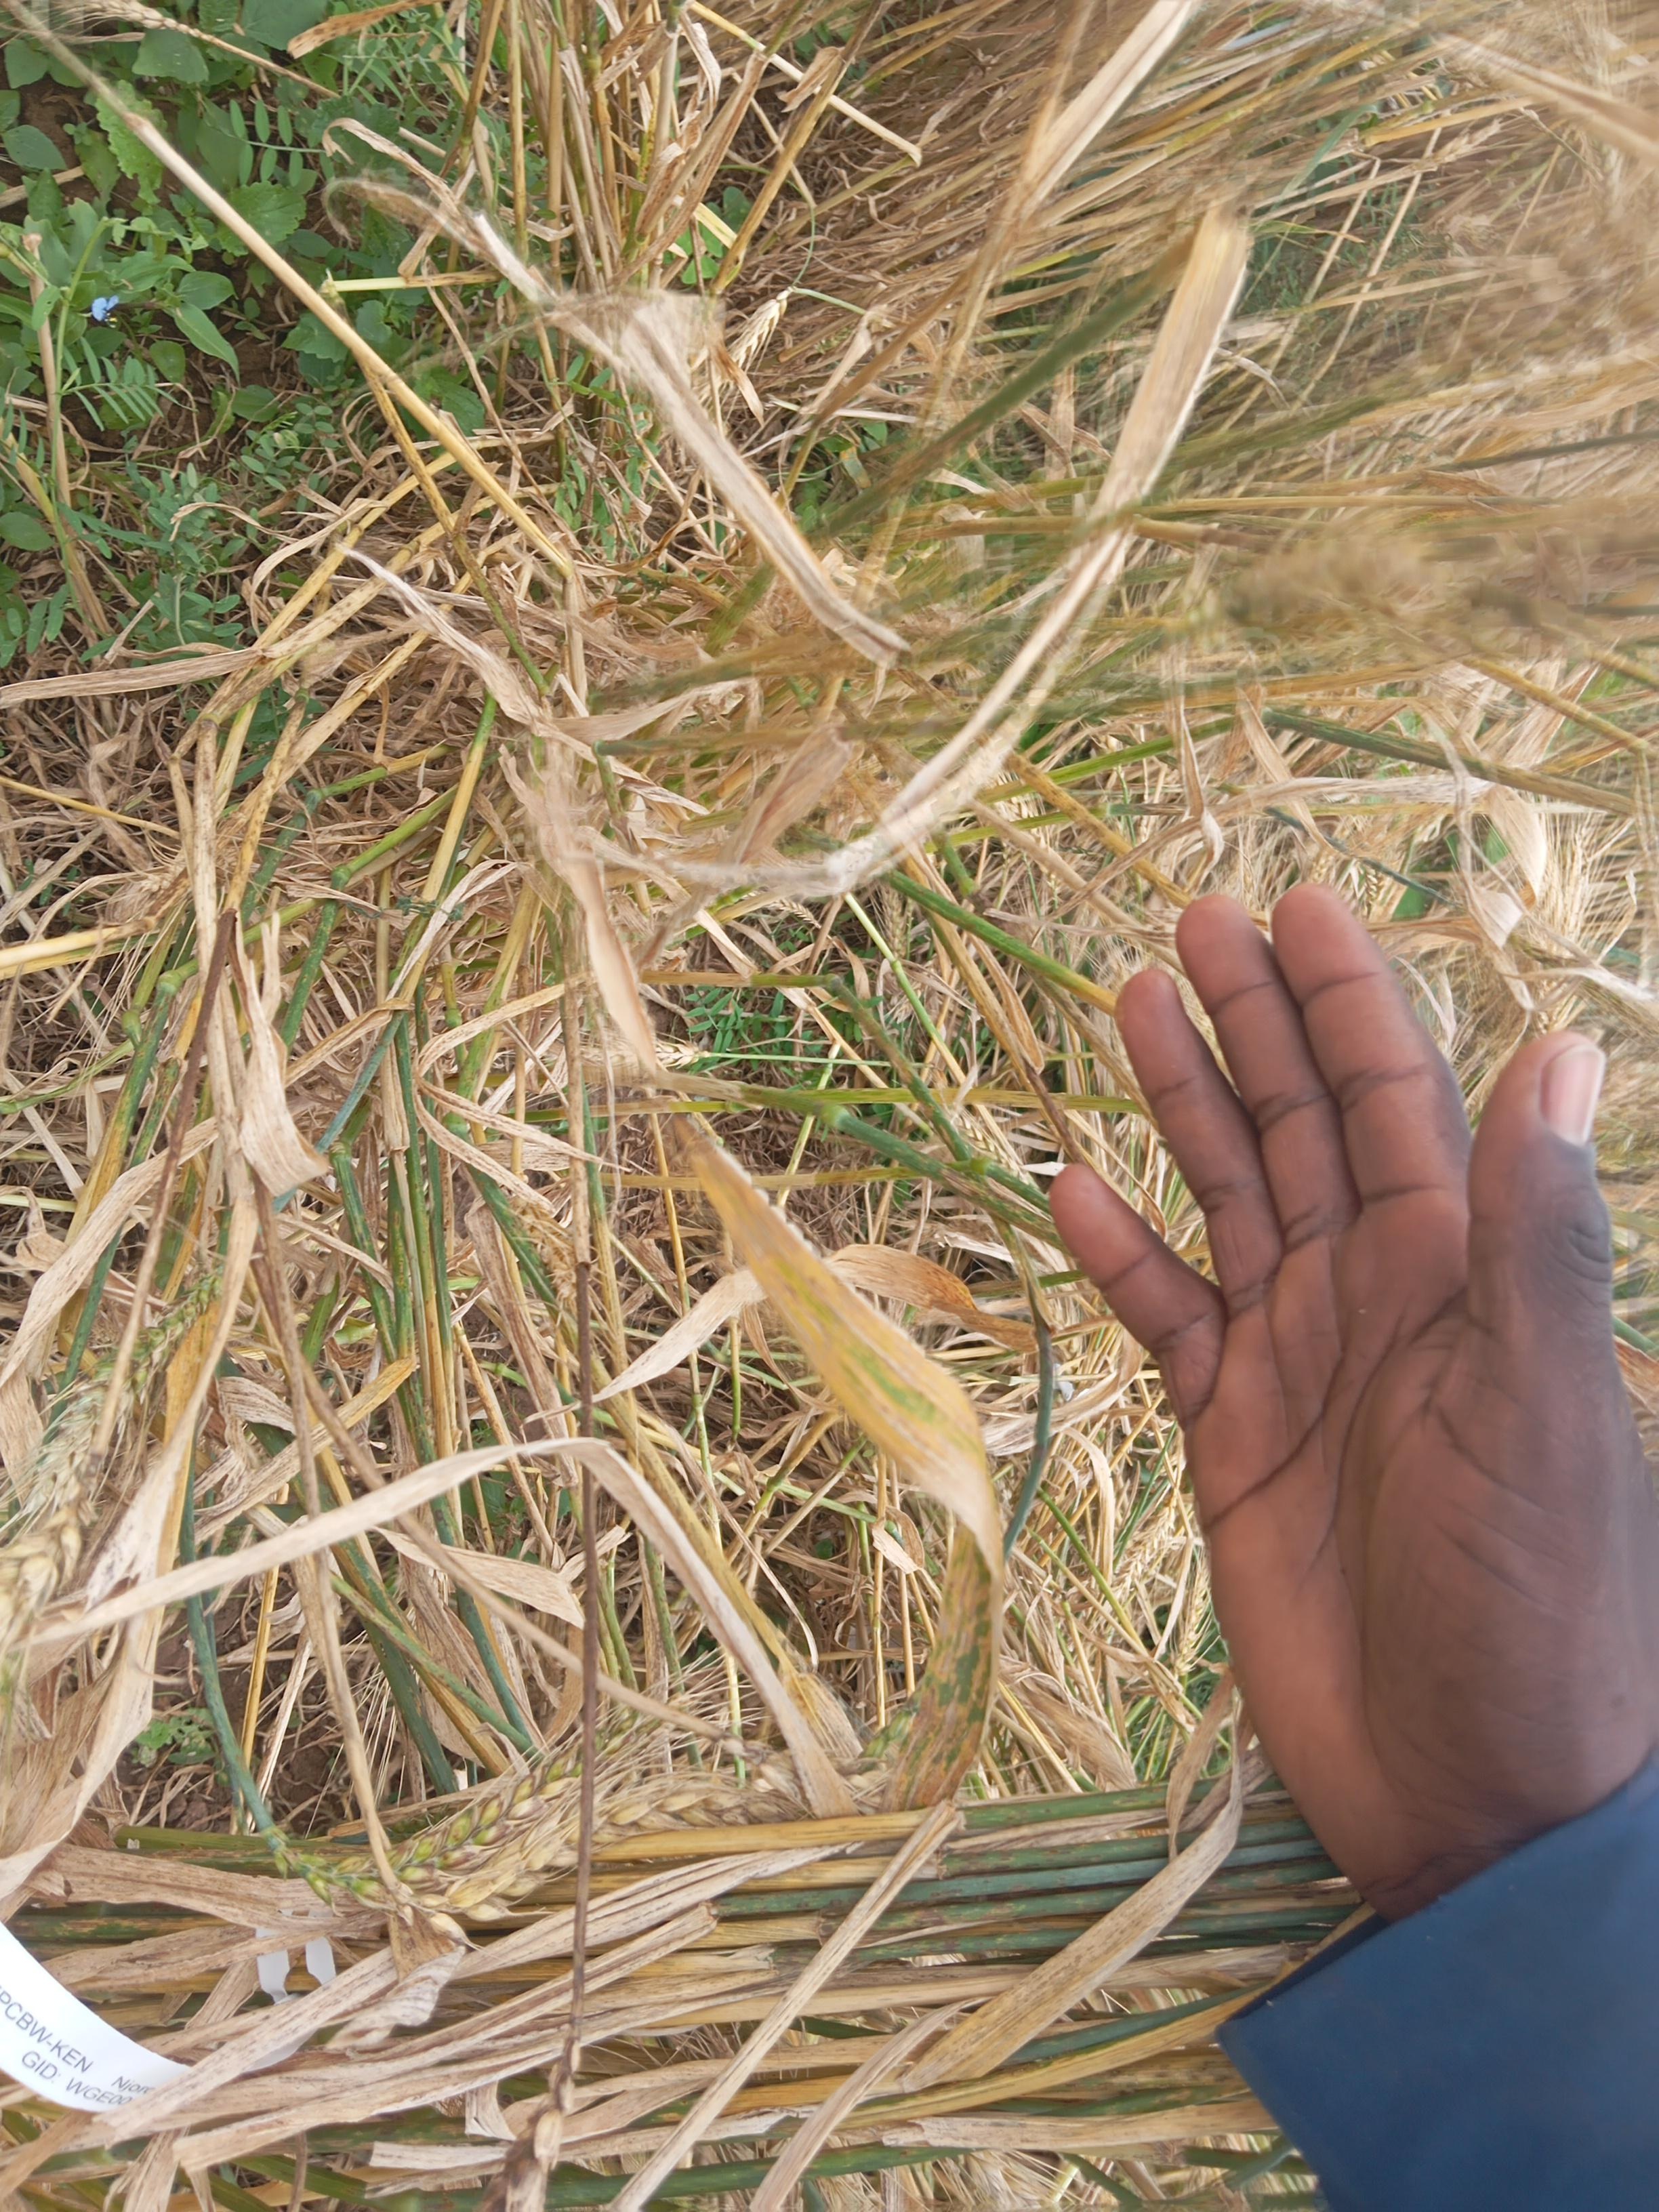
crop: wheat
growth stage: maturity
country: Kenya
